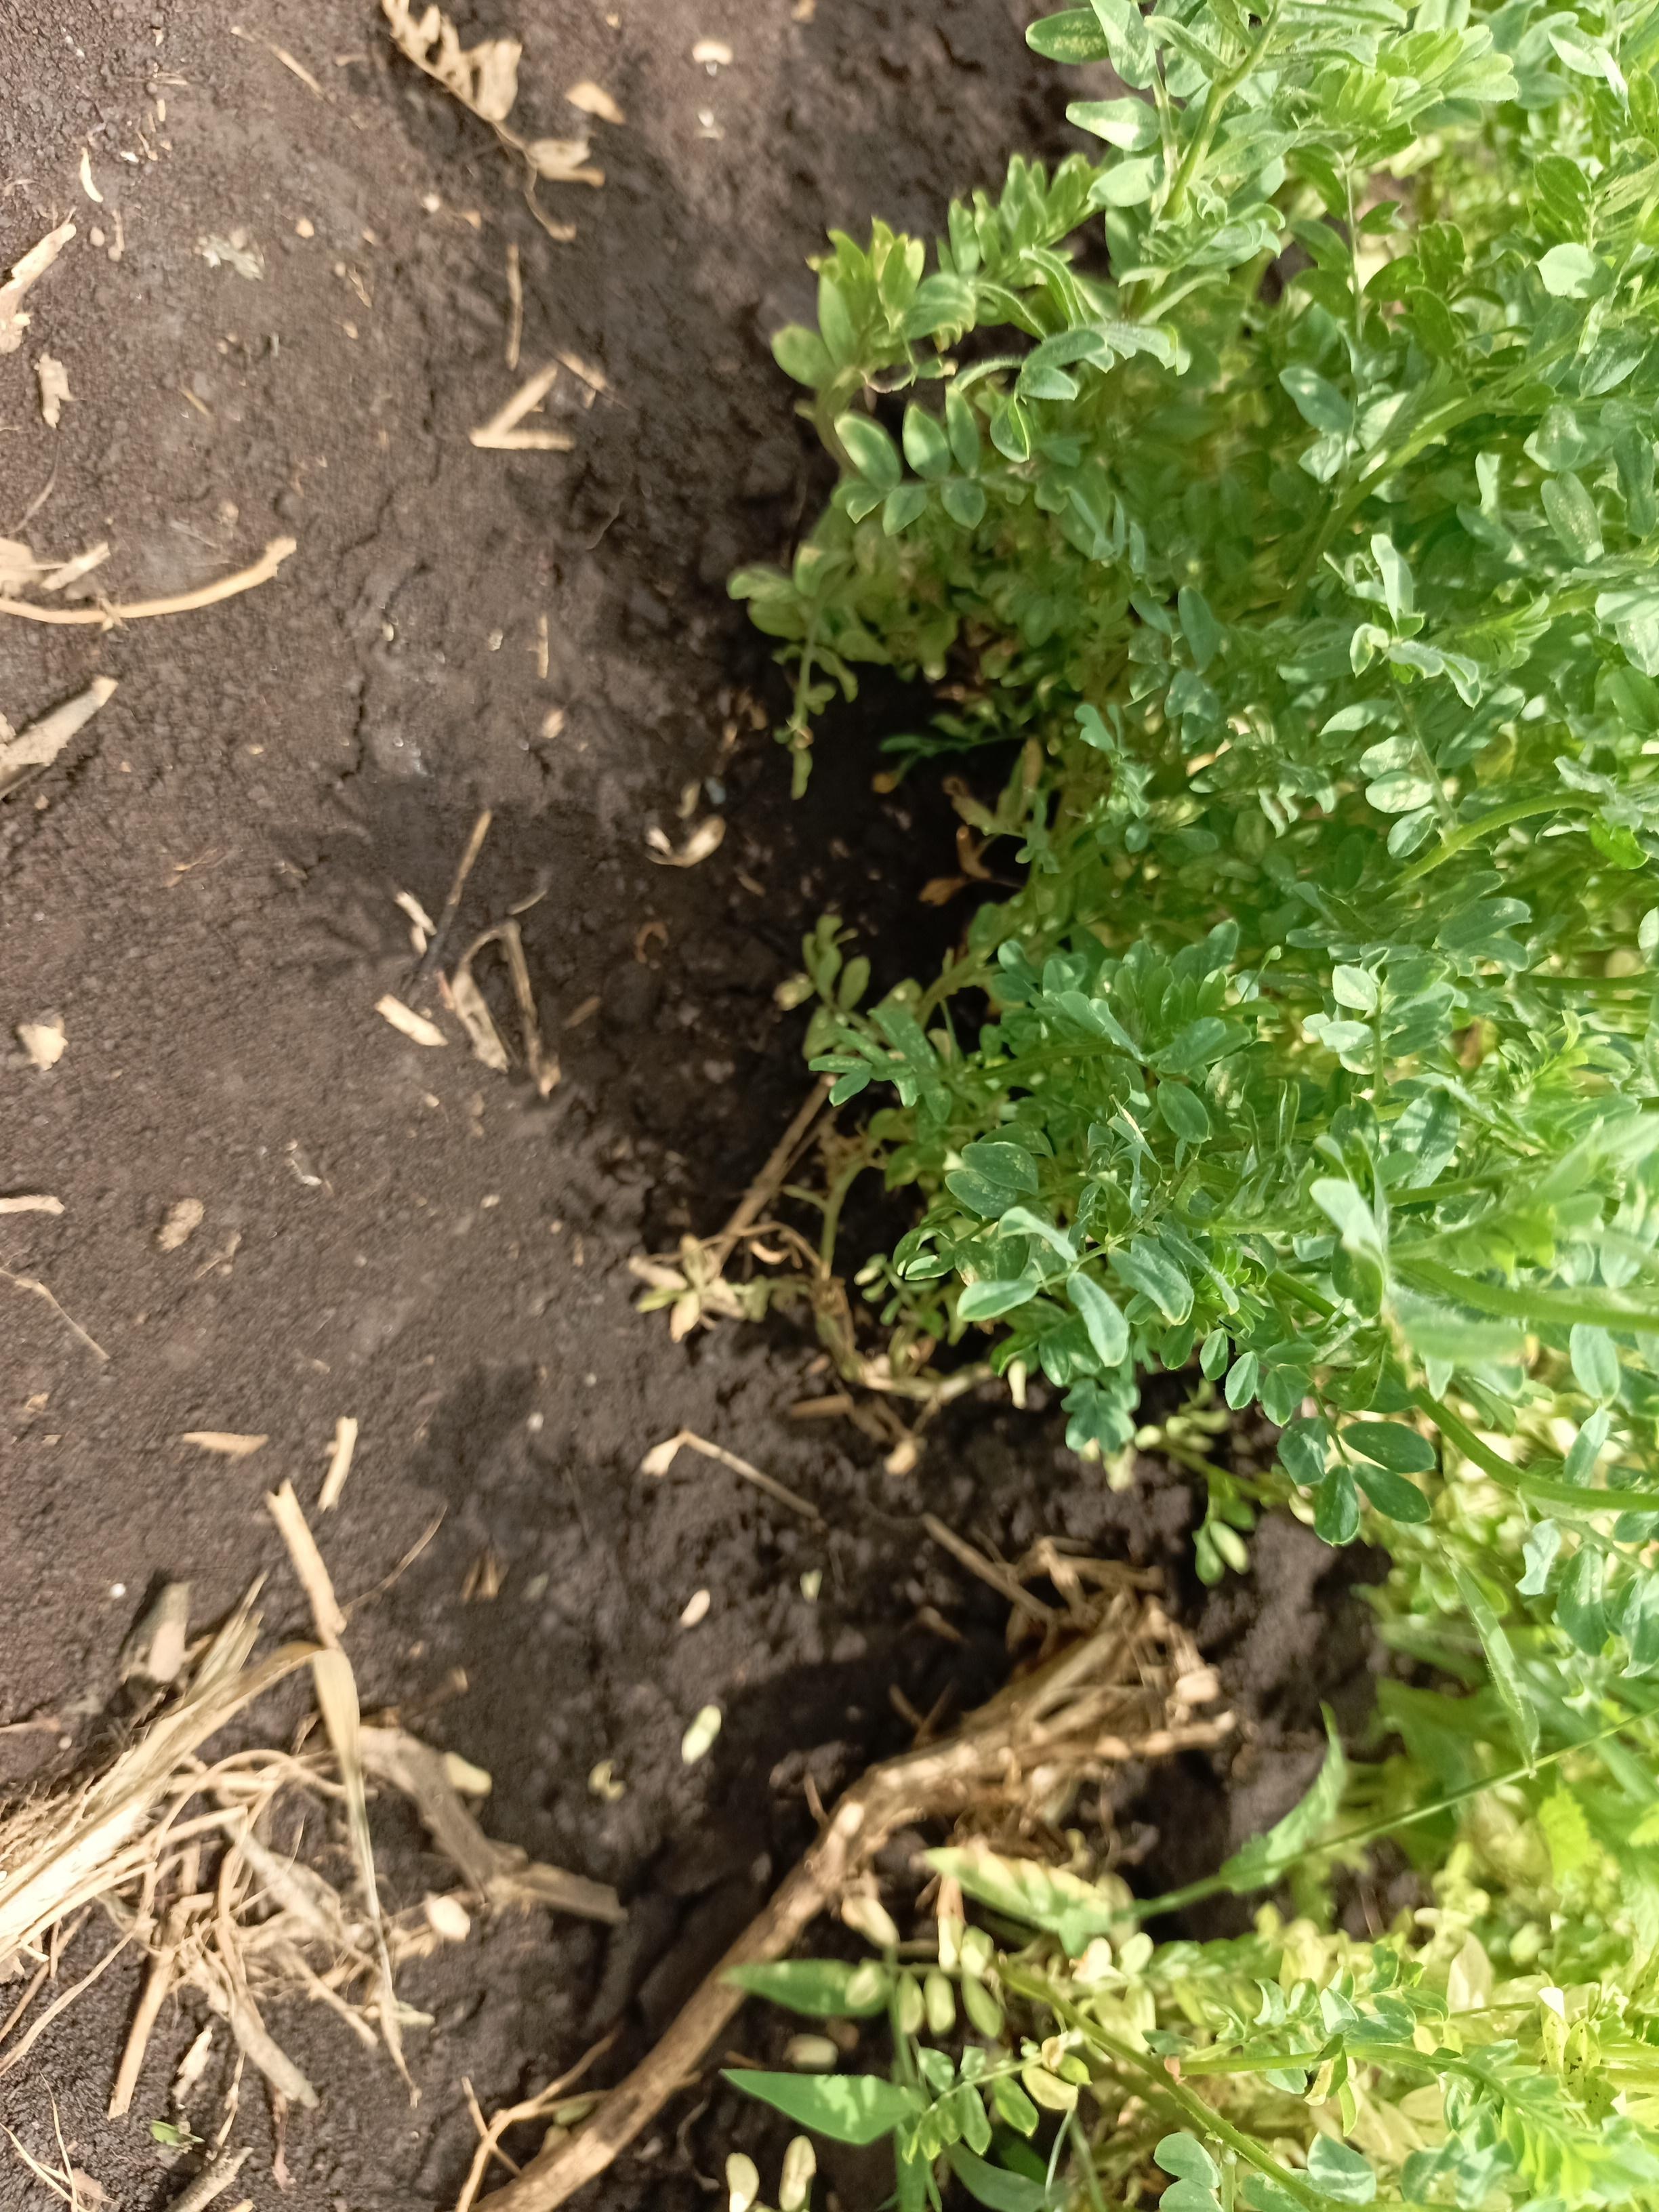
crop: lentil
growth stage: vegetative
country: Tanzania
